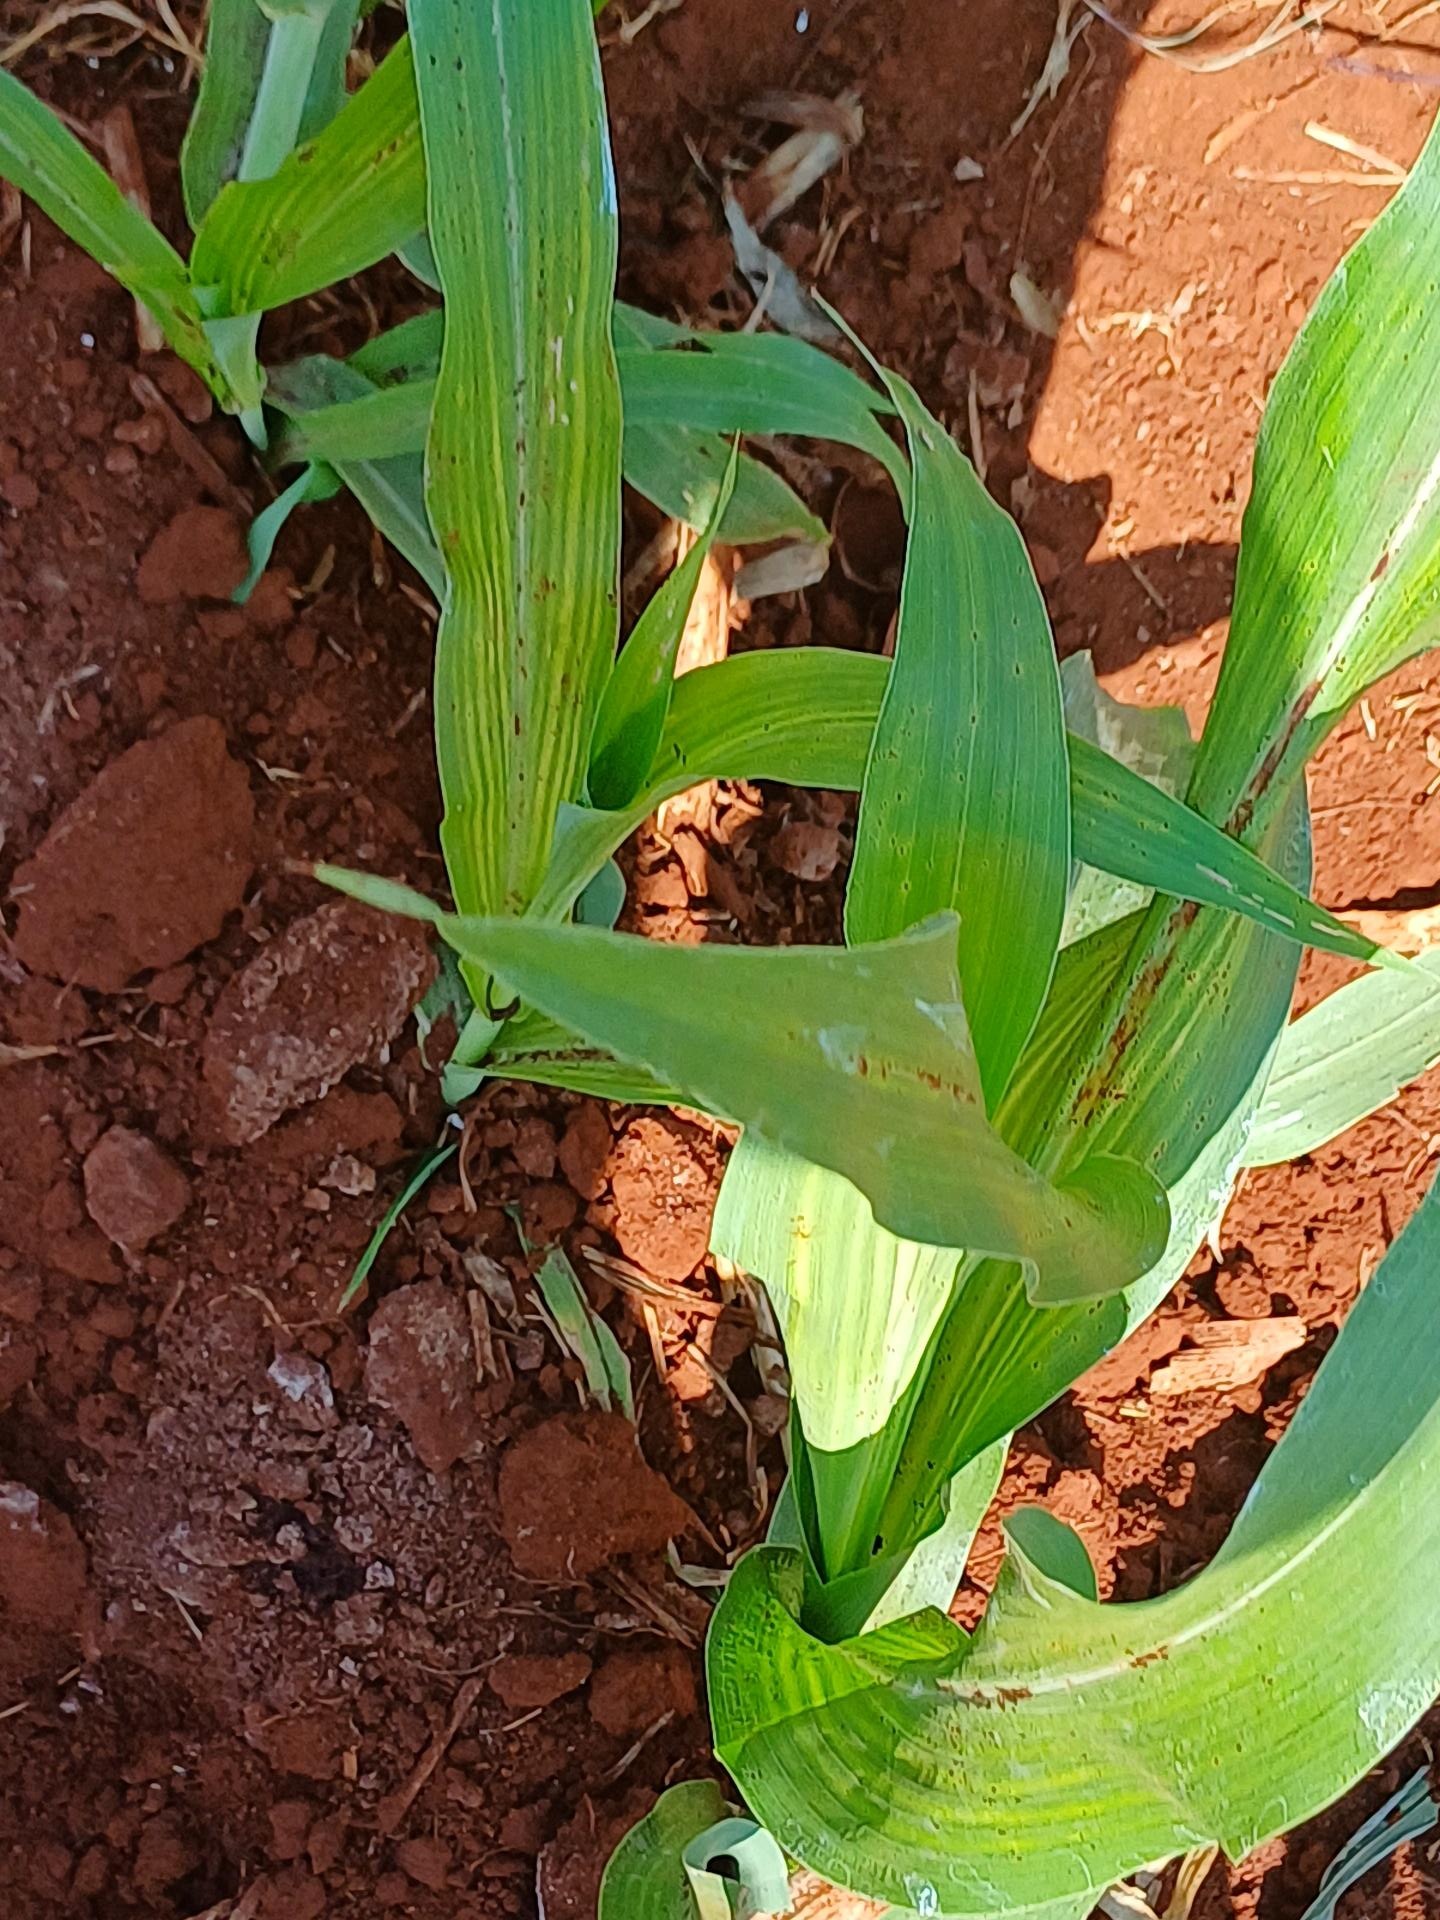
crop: sorghum
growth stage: vegetative
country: Kenya
